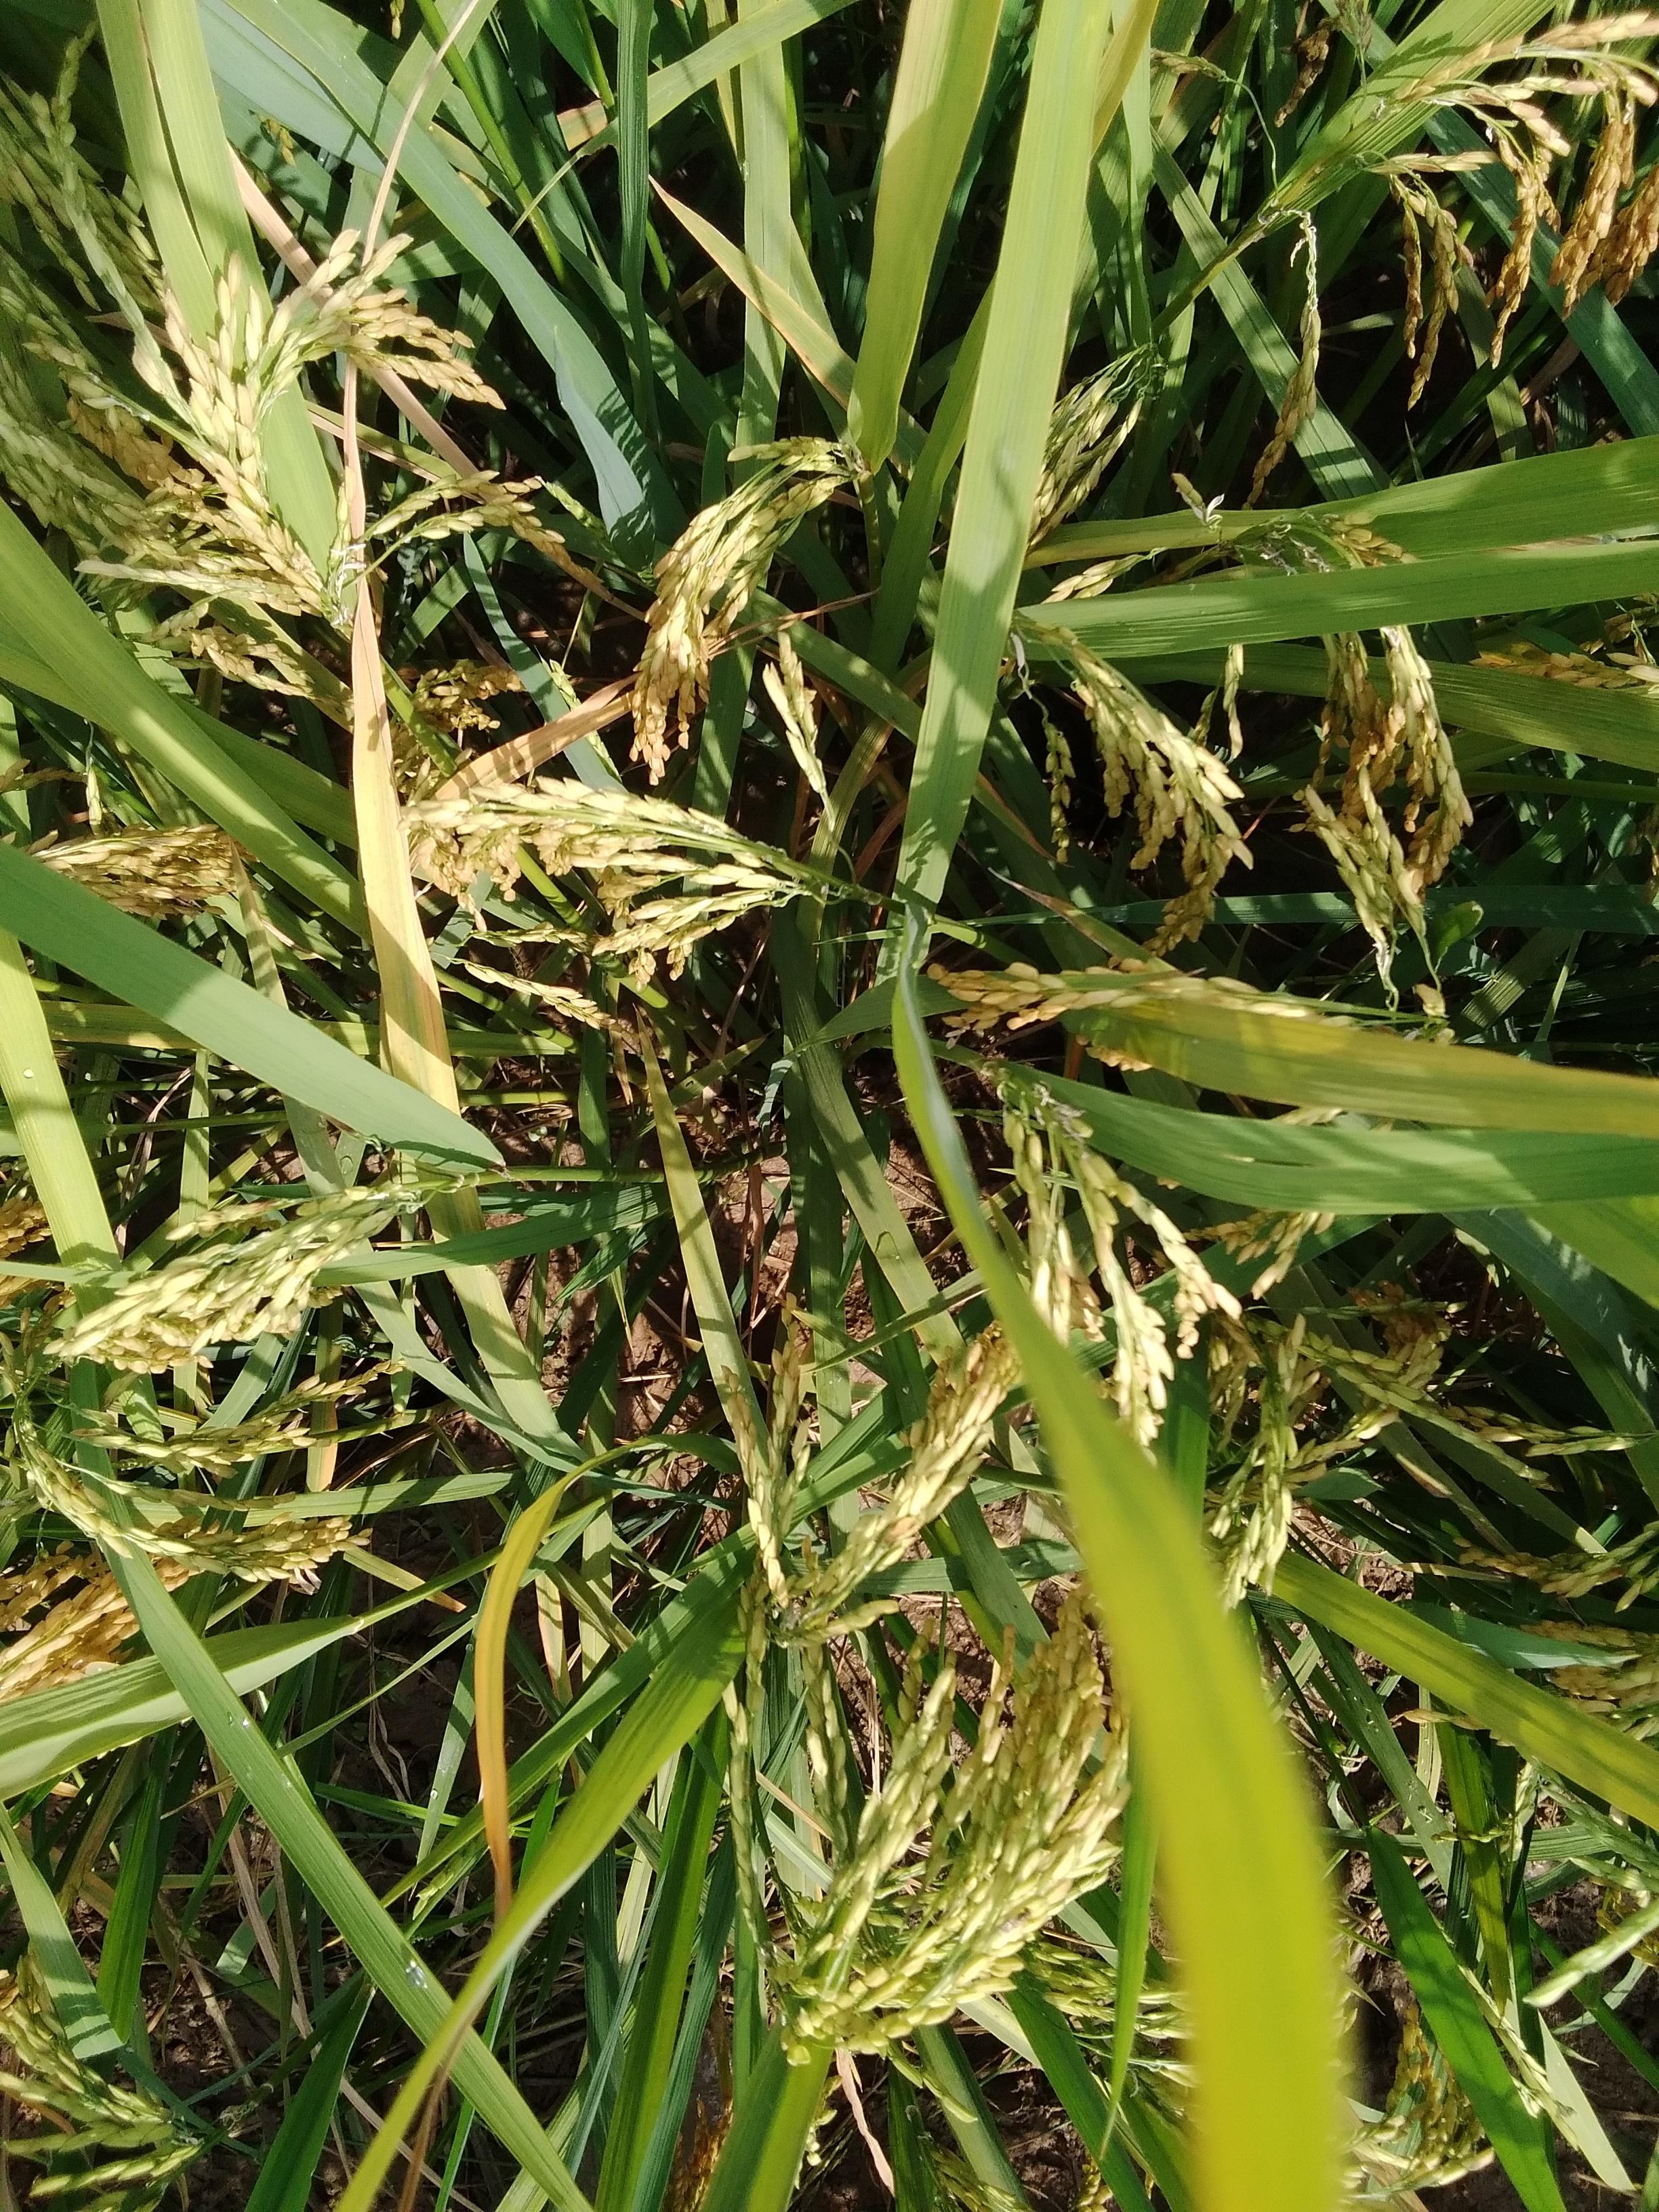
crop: rice
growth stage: ripening
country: Nigeria
